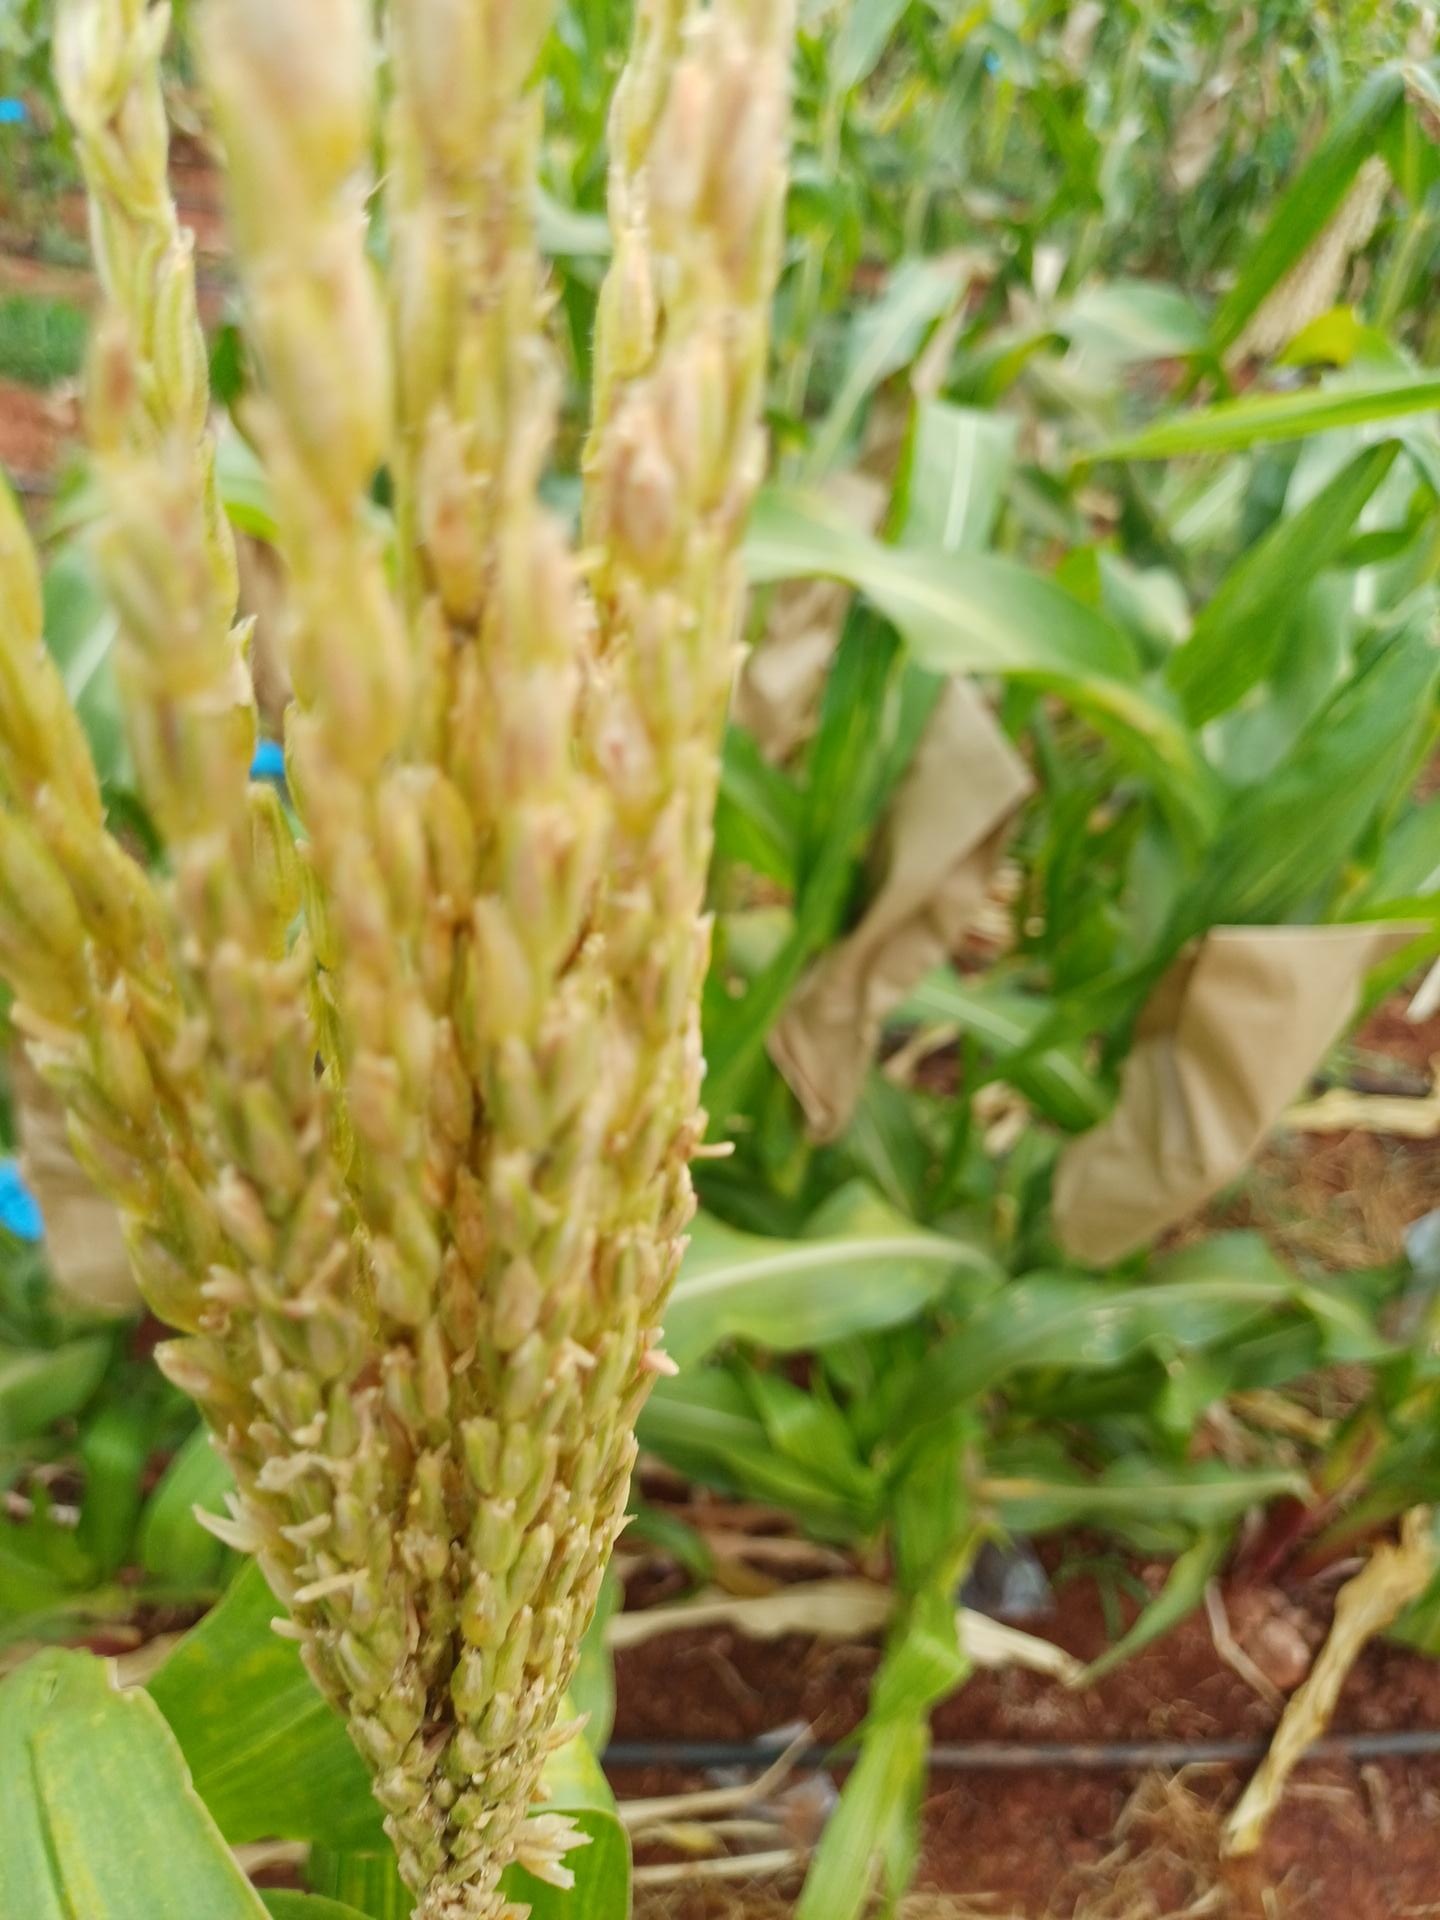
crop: maize
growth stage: flowering
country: Kenya
